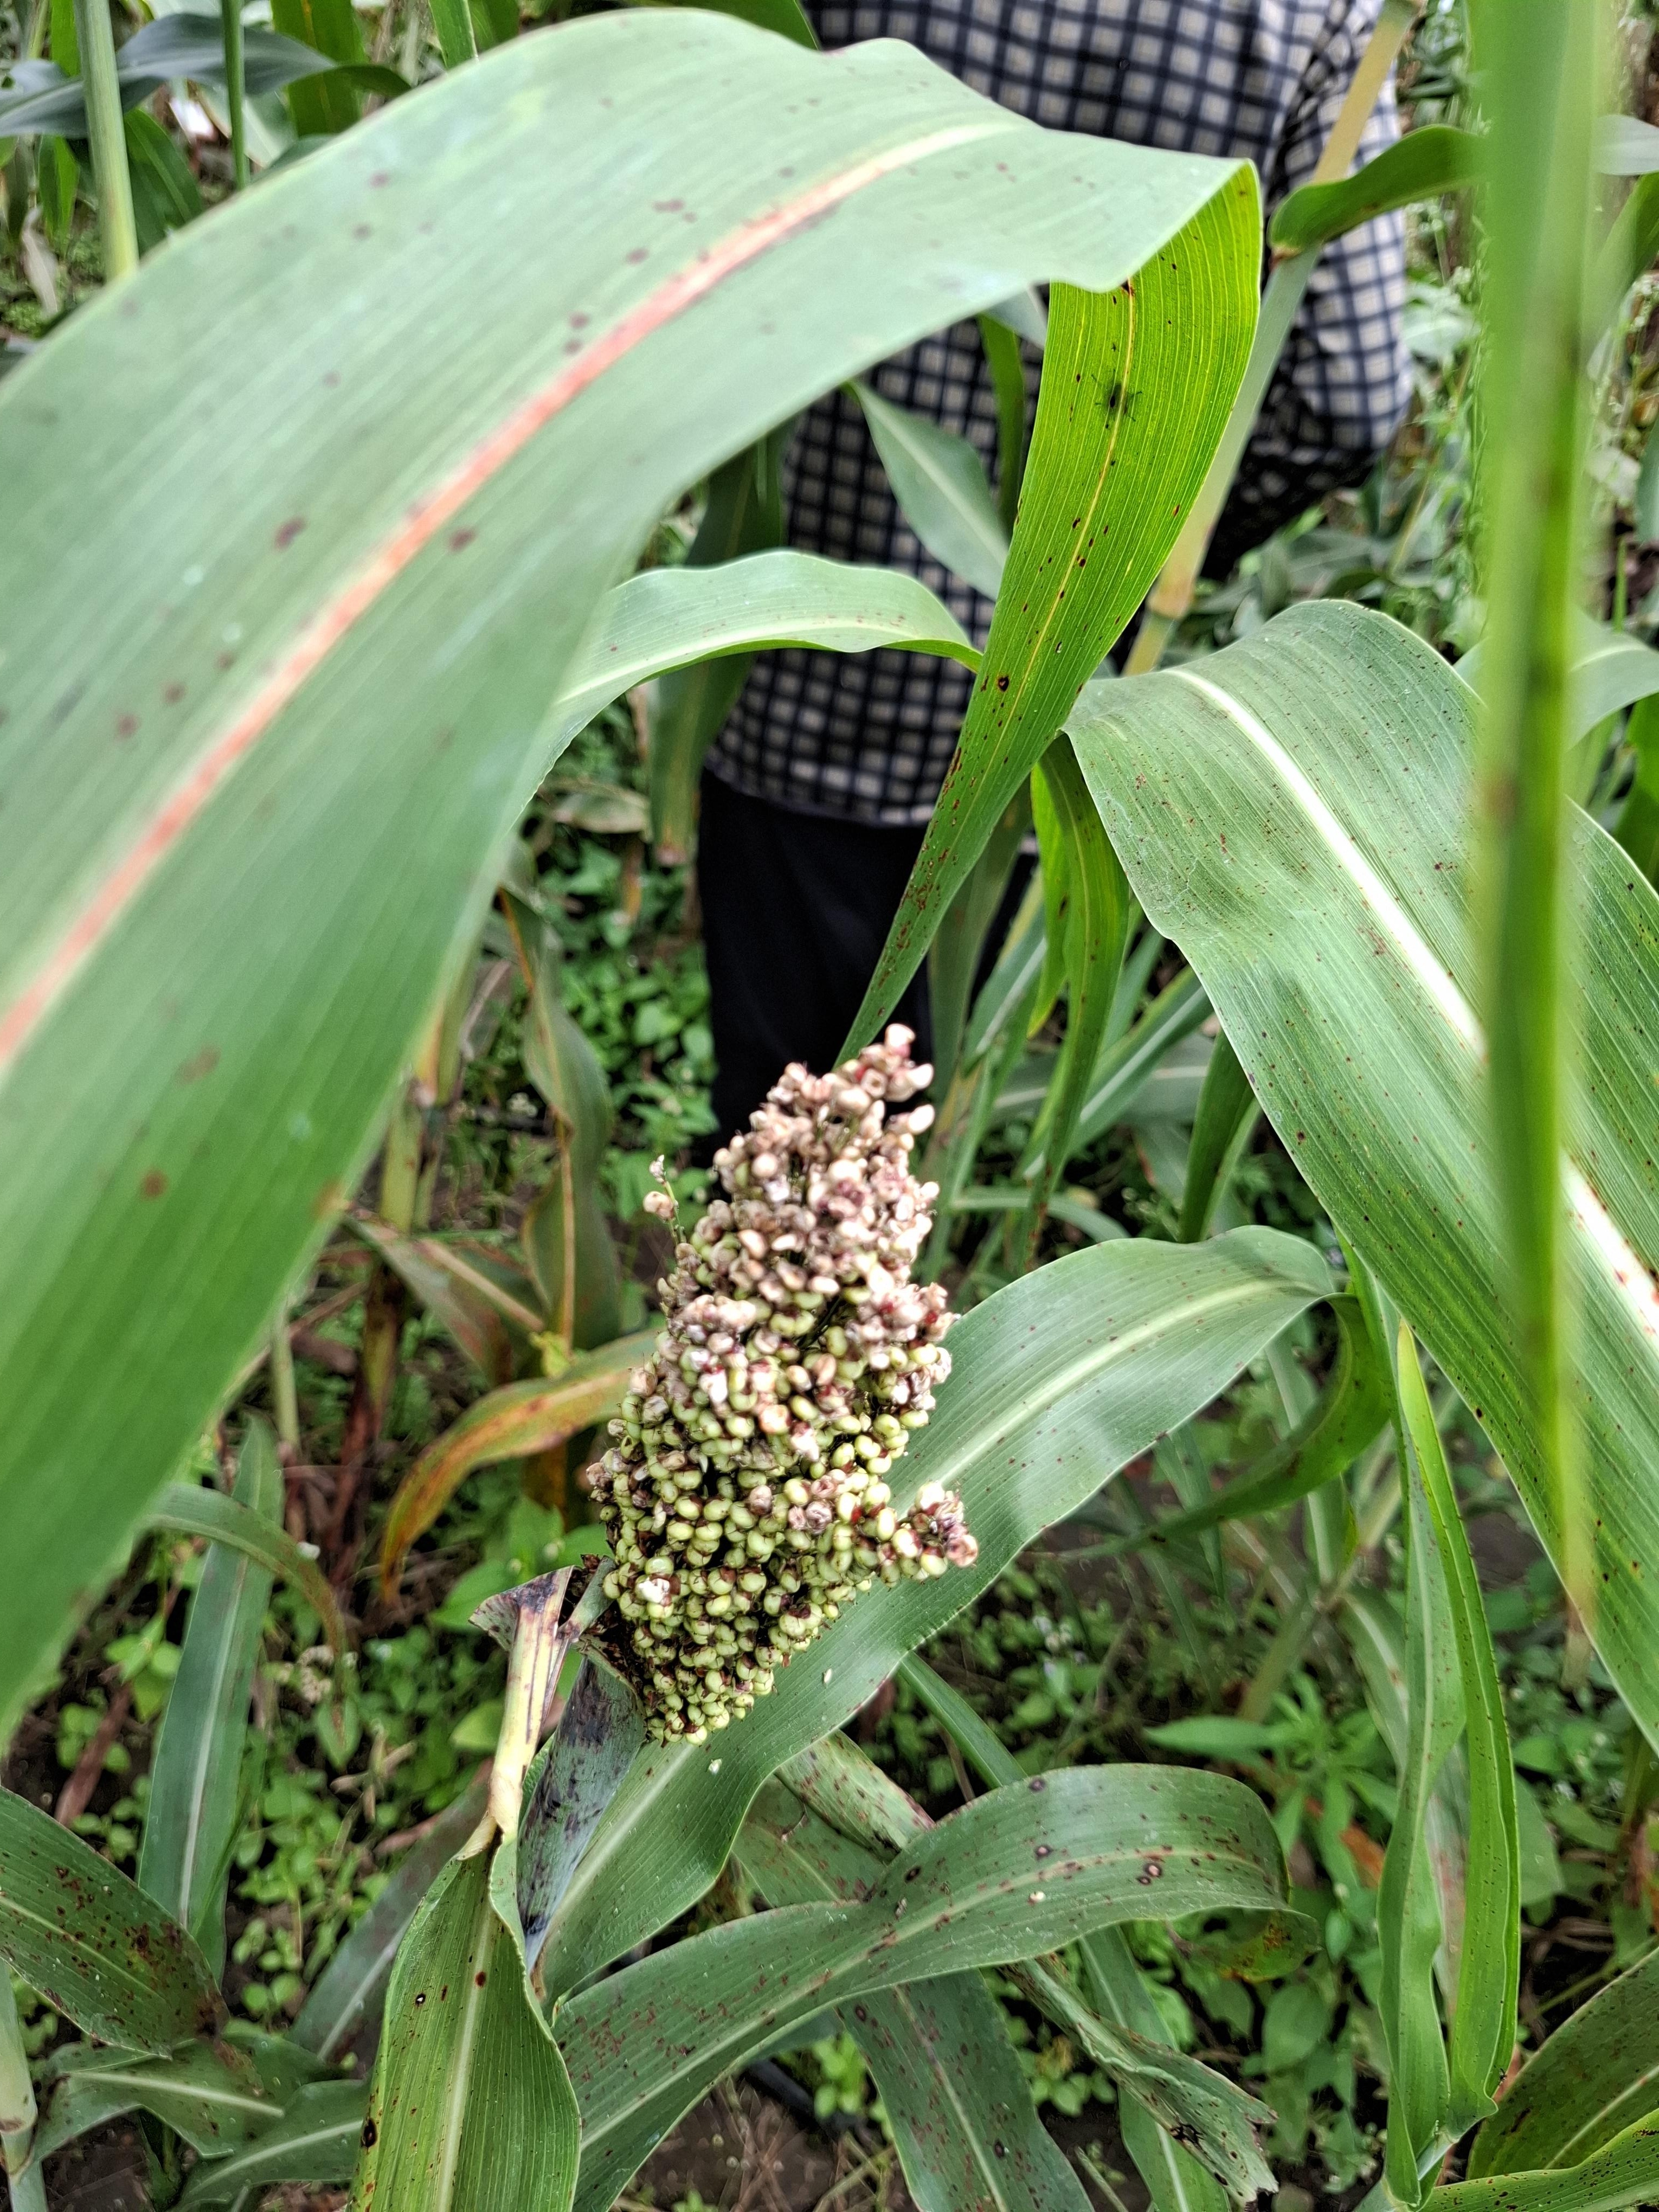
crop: sorghum
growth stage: harvest maturity
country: Tanzania
